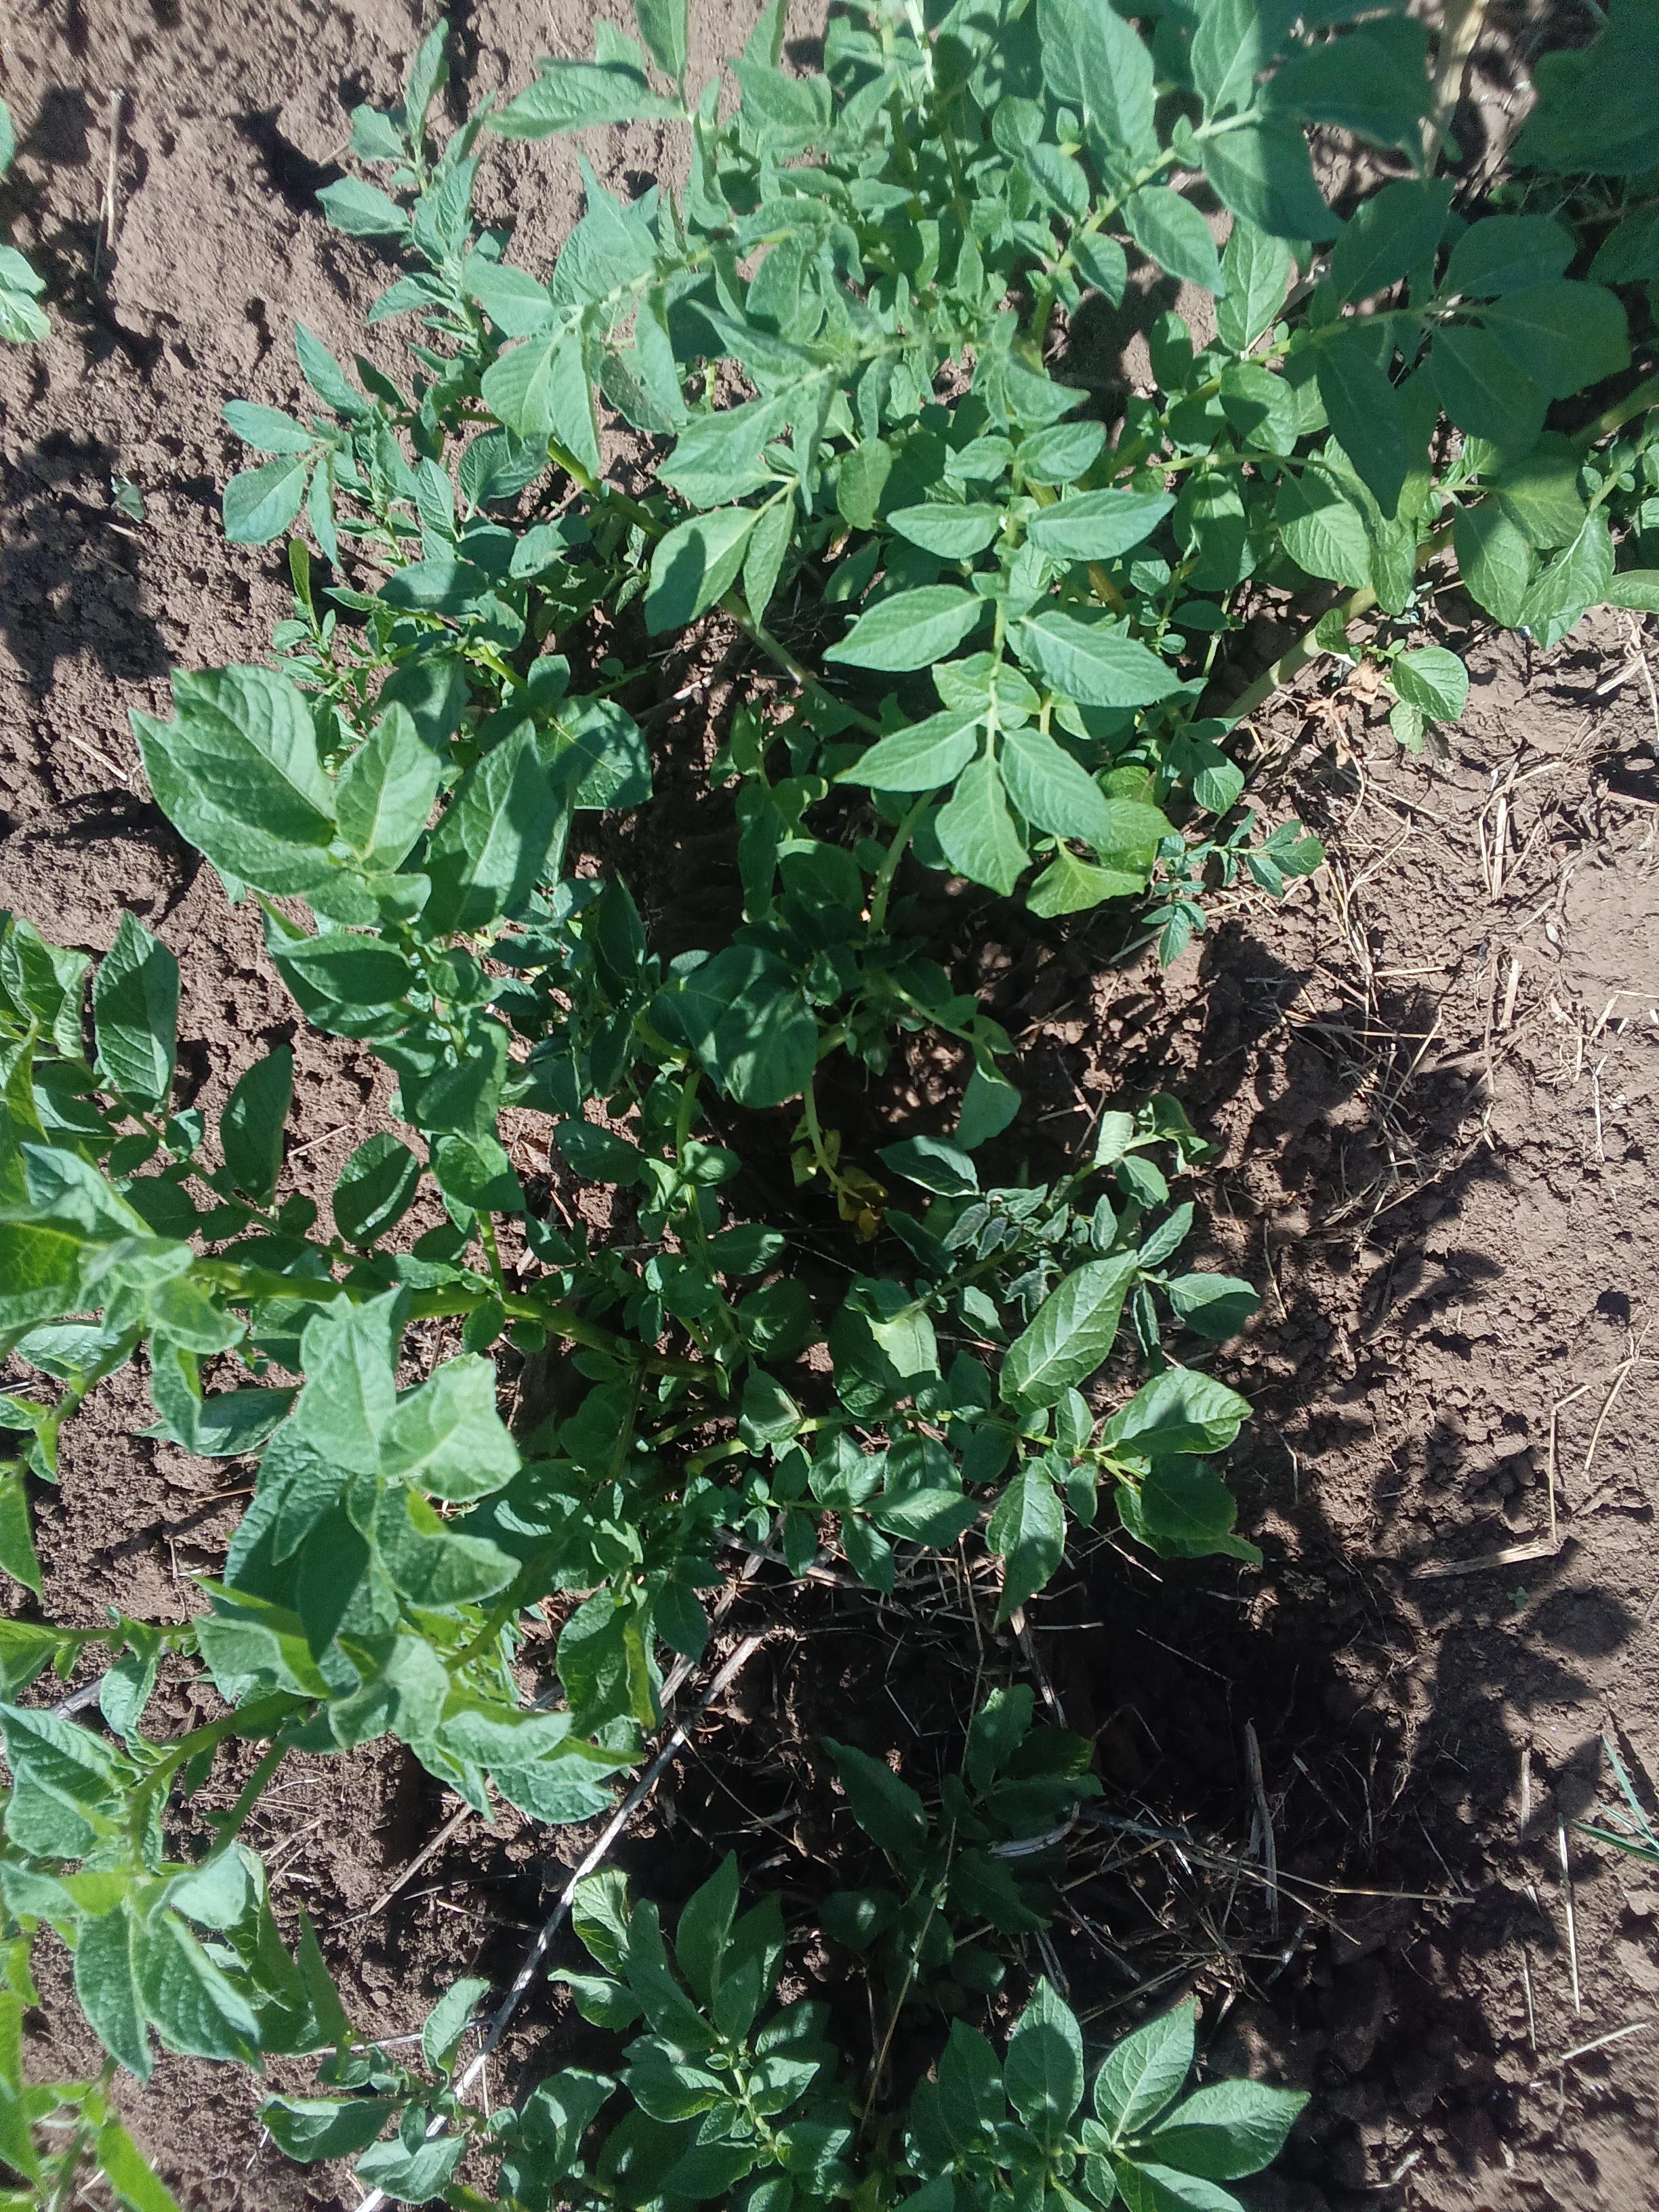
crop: potato
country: Kenya
